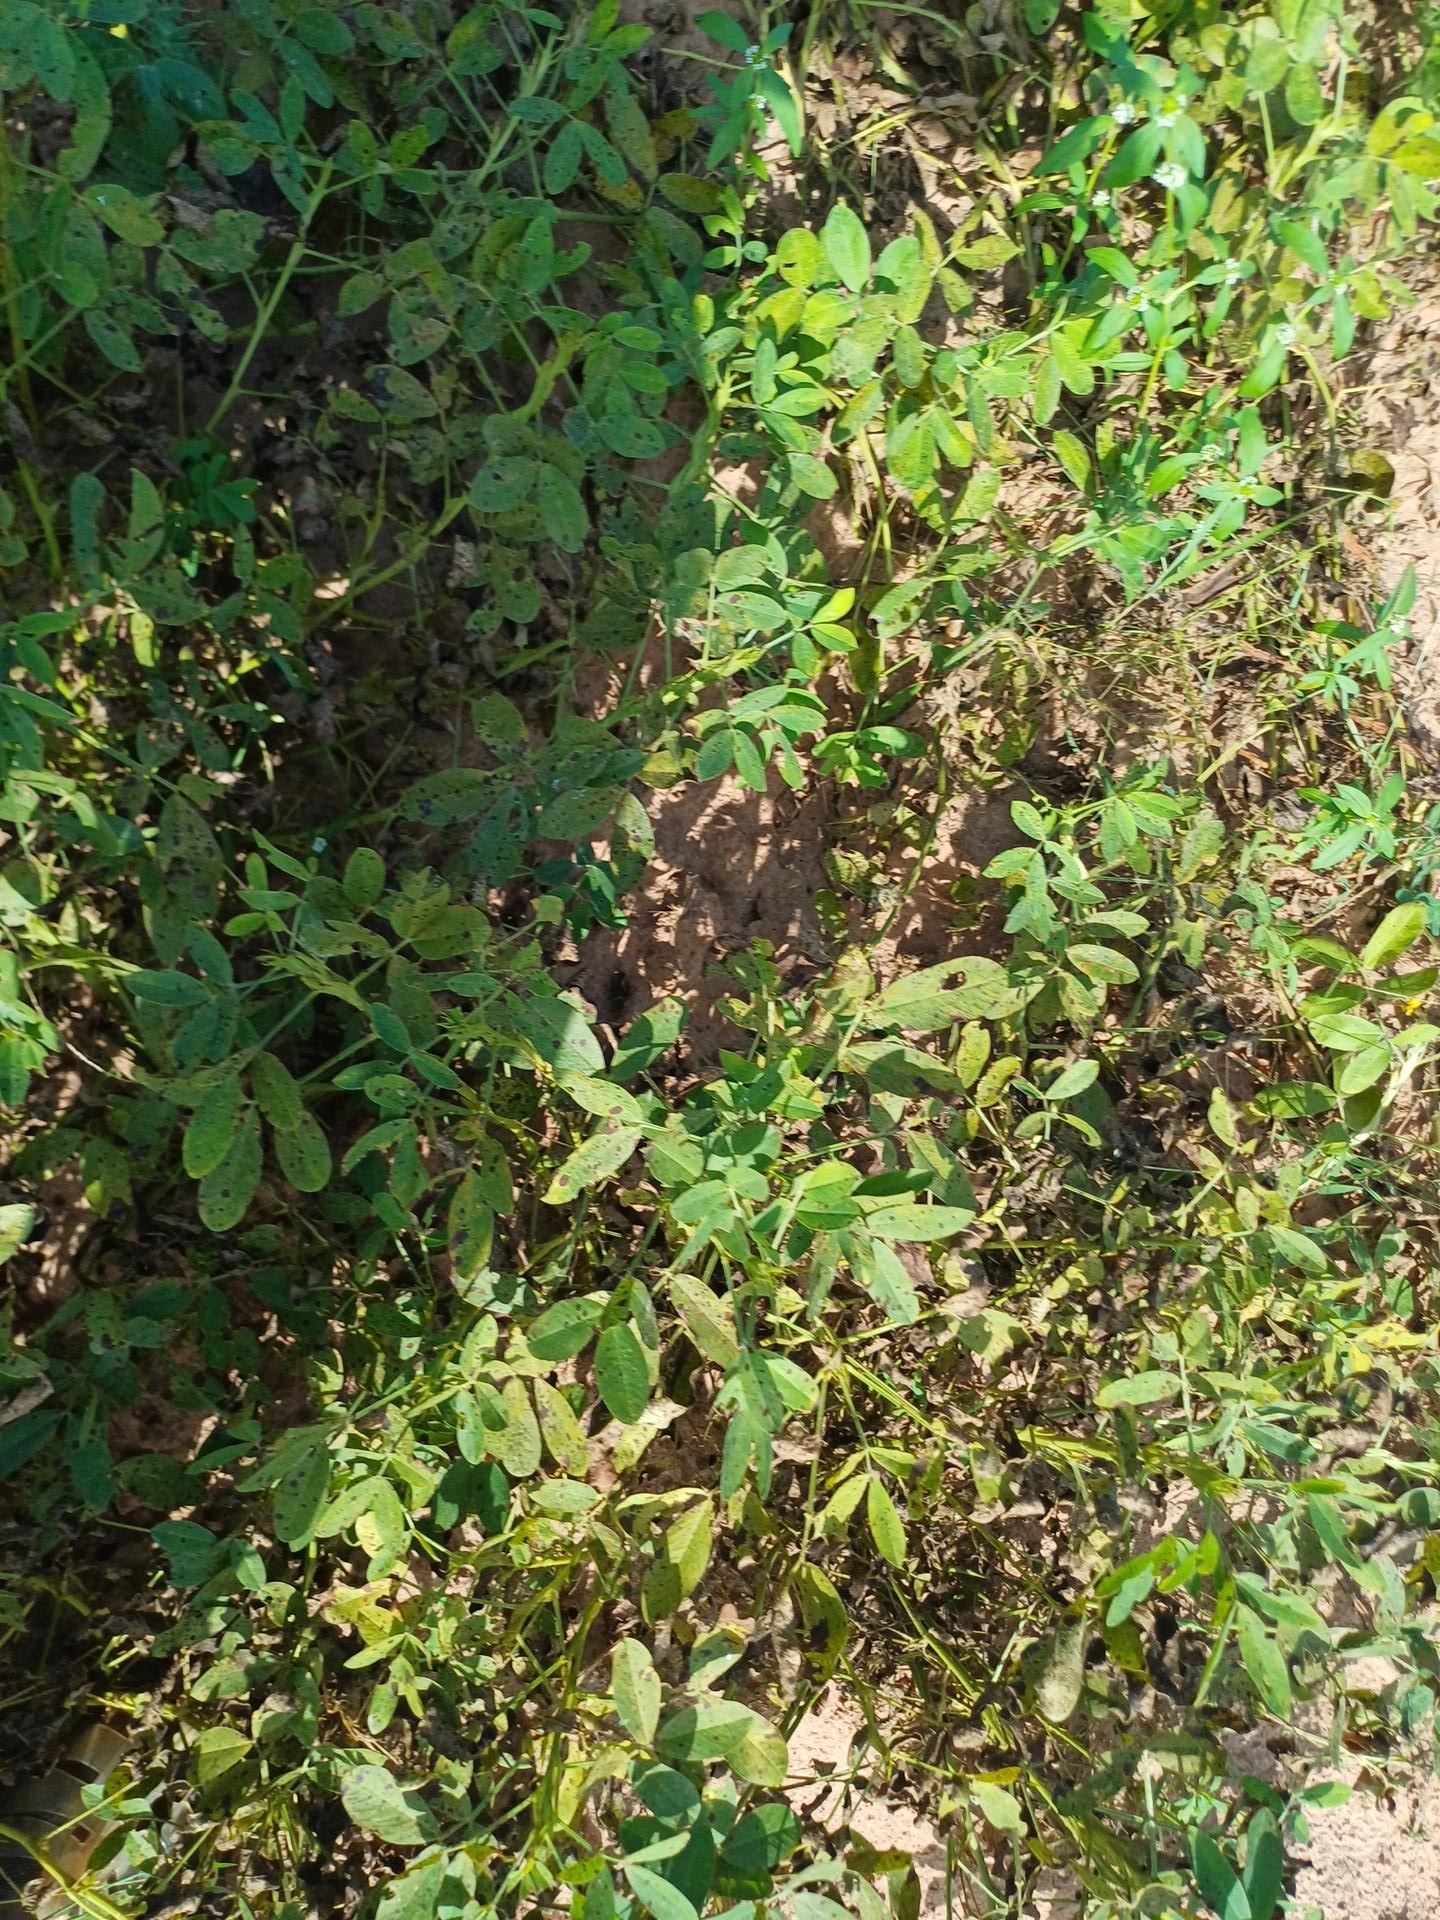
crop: groundnut
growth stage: flowering
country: Senegal
